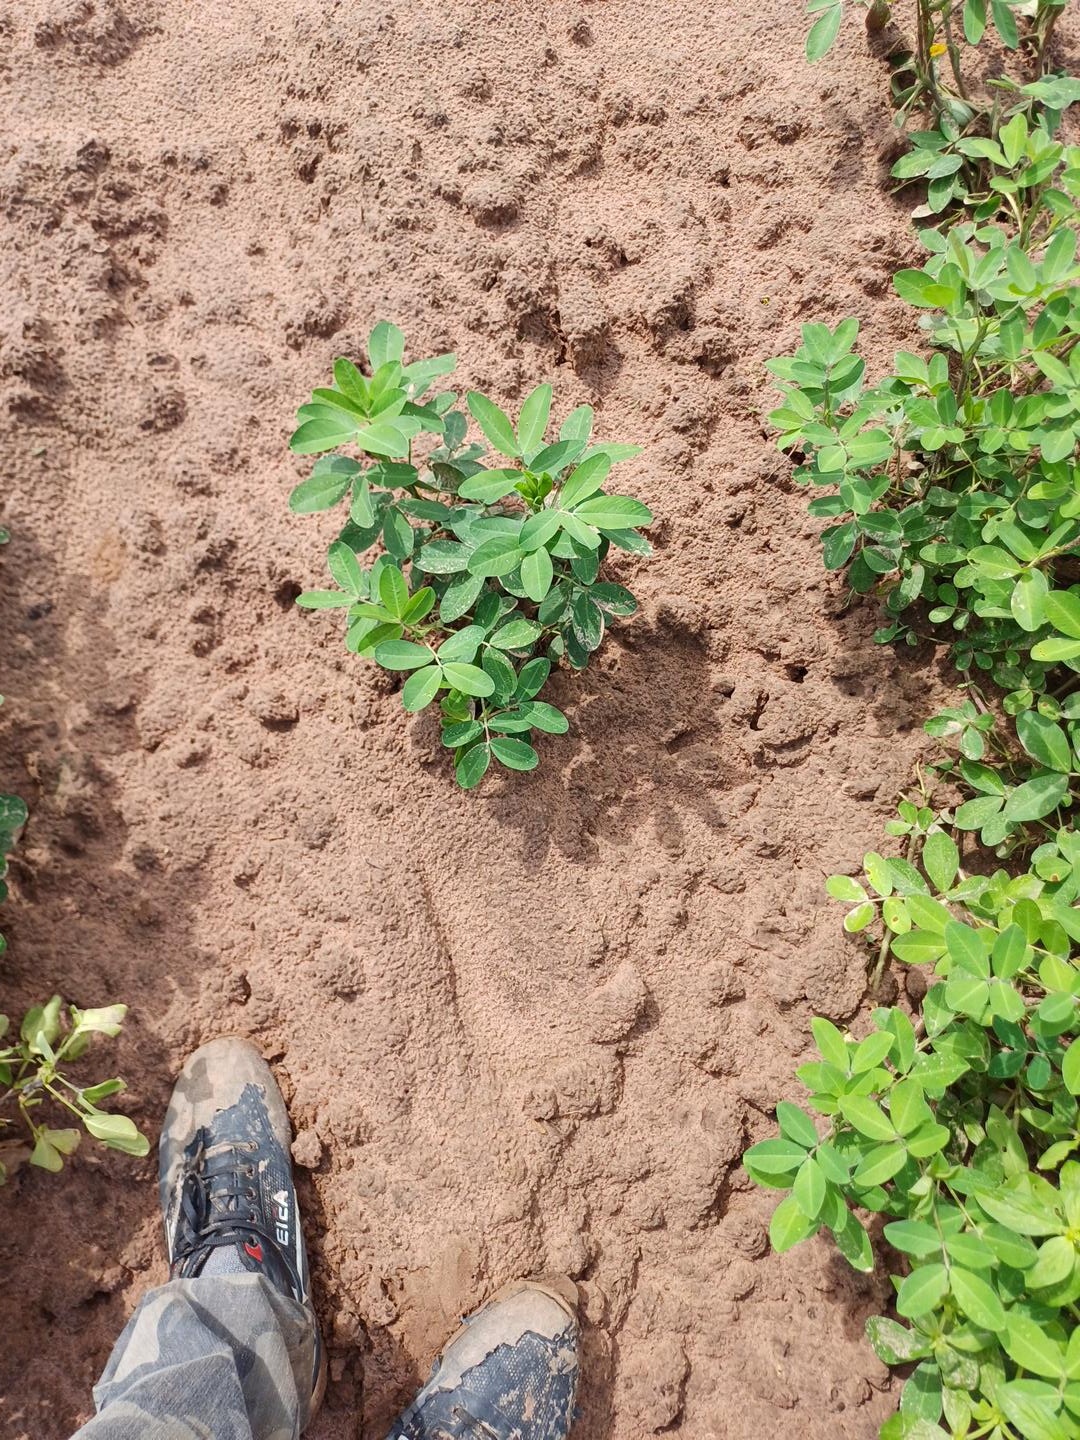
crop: groundnut
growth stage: flowering
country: Senegal
